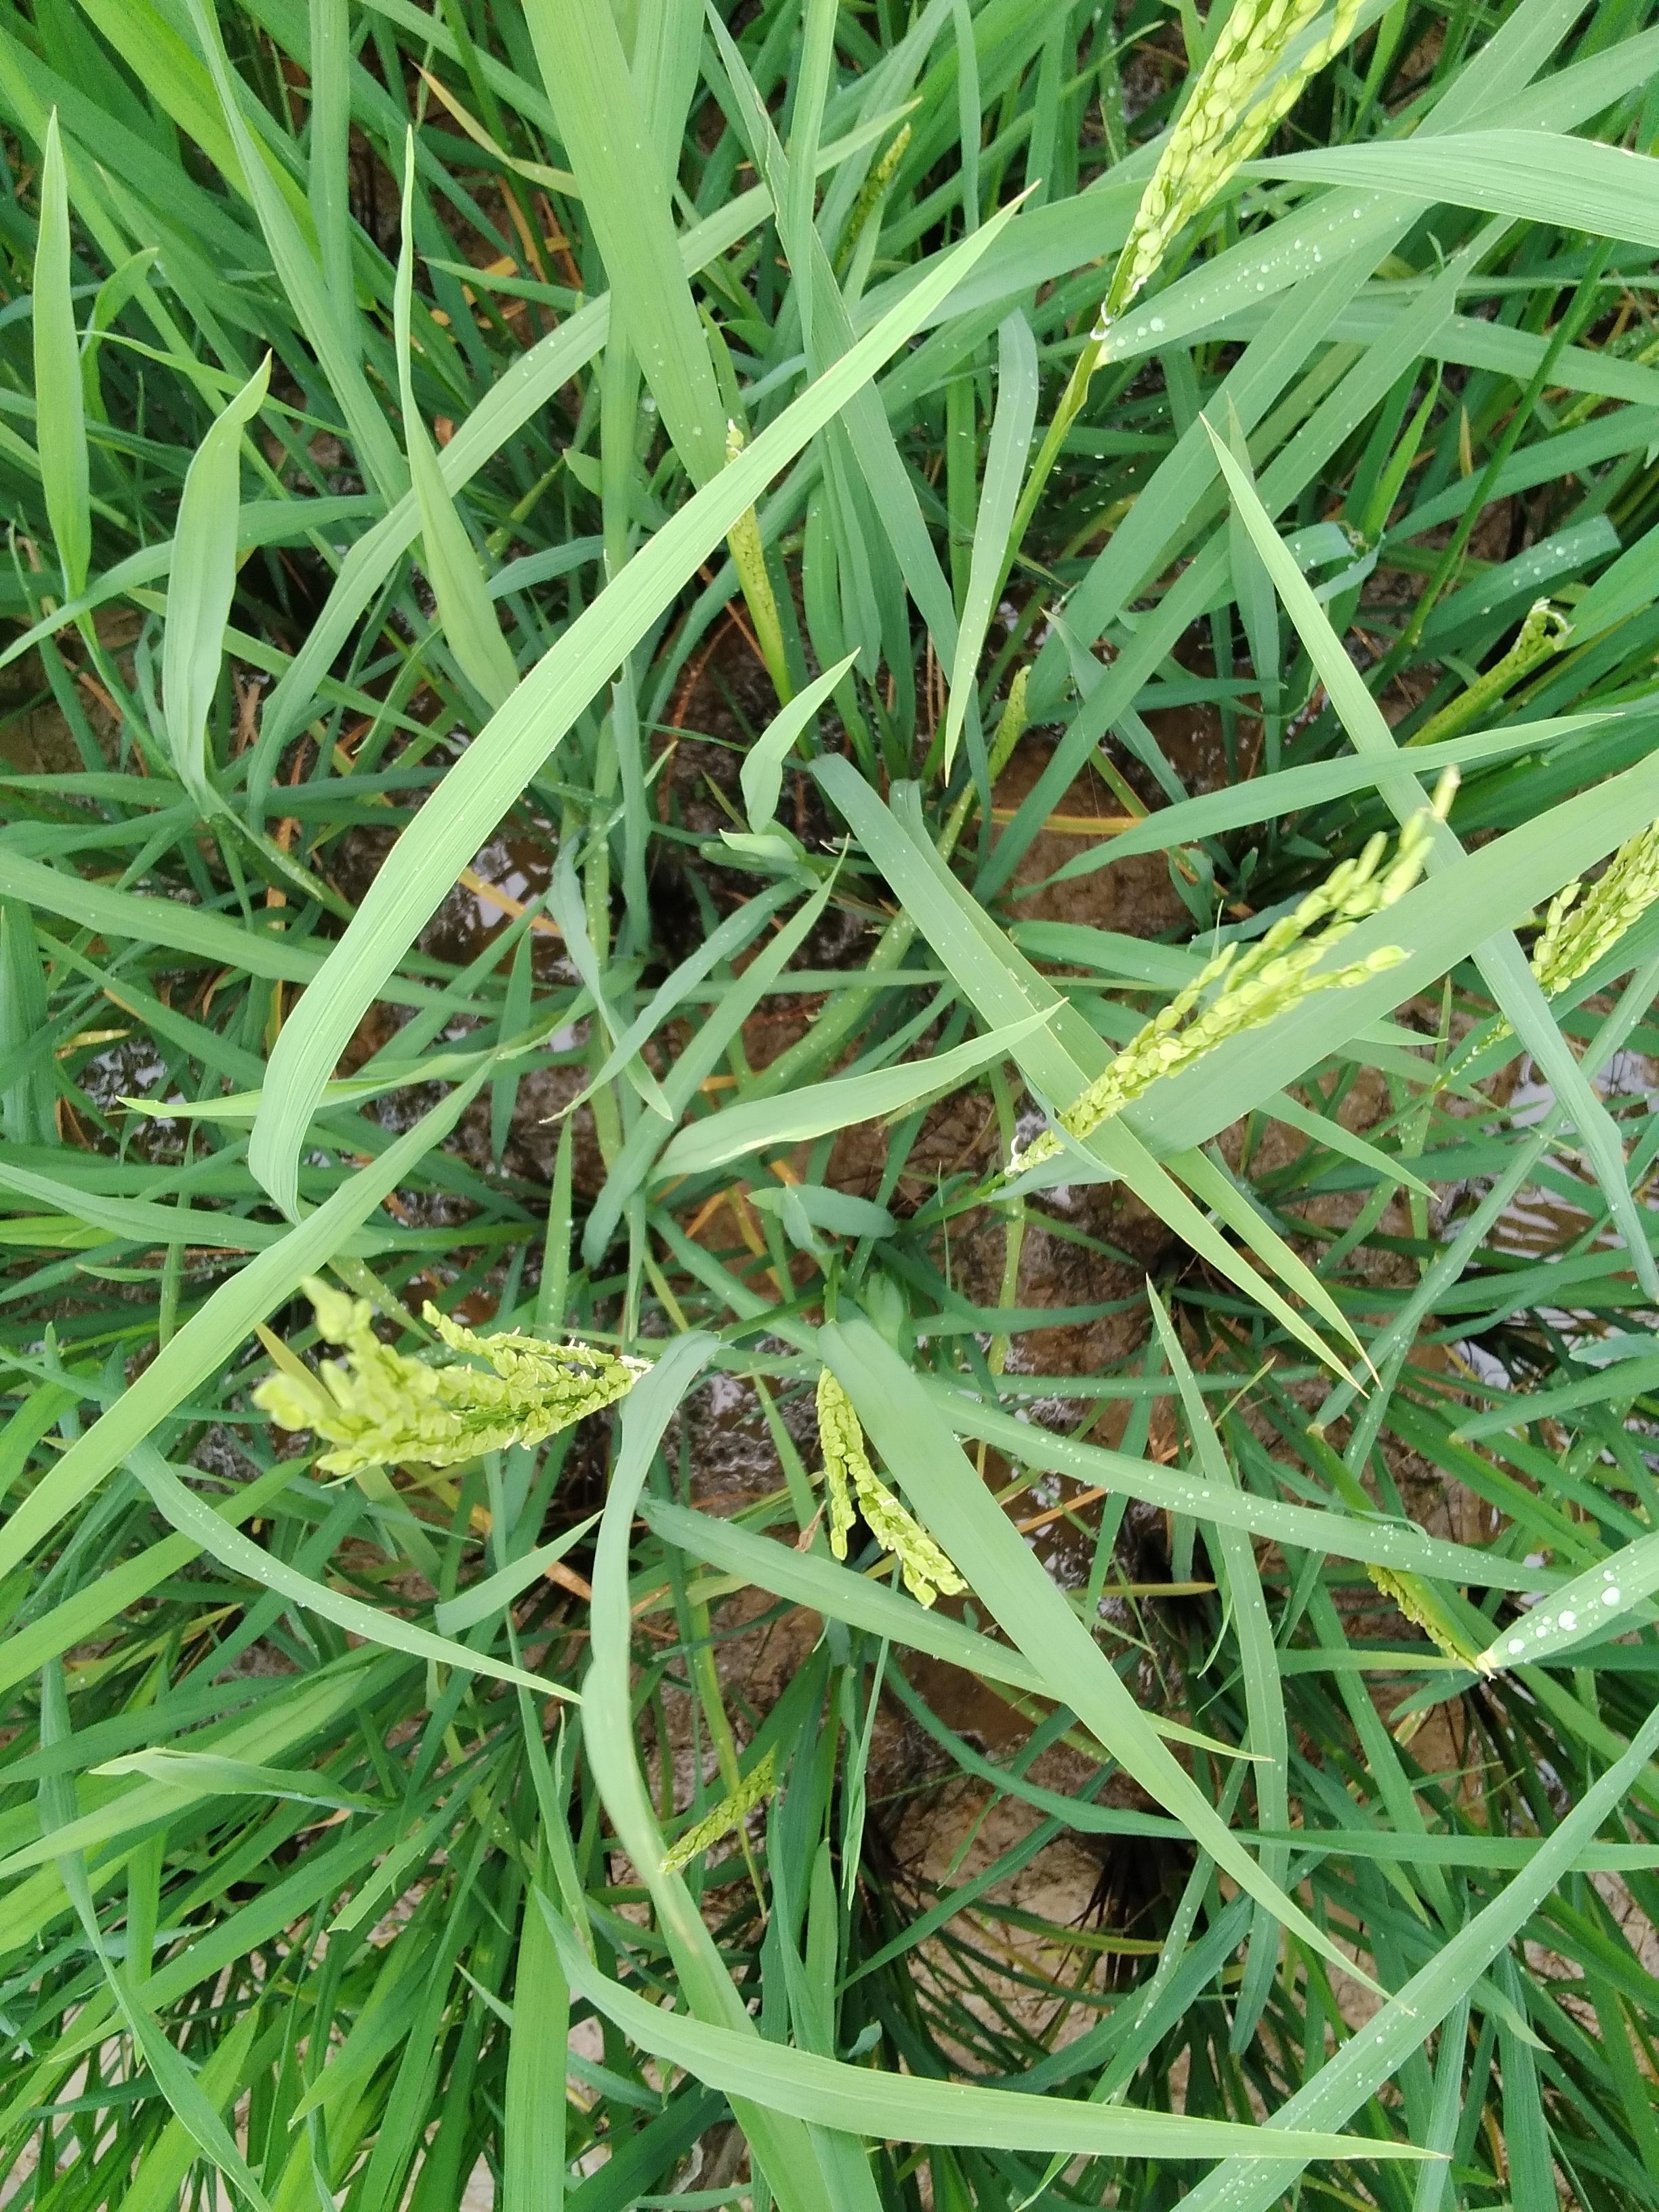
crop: rice
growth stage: flowering
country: Nigeria
